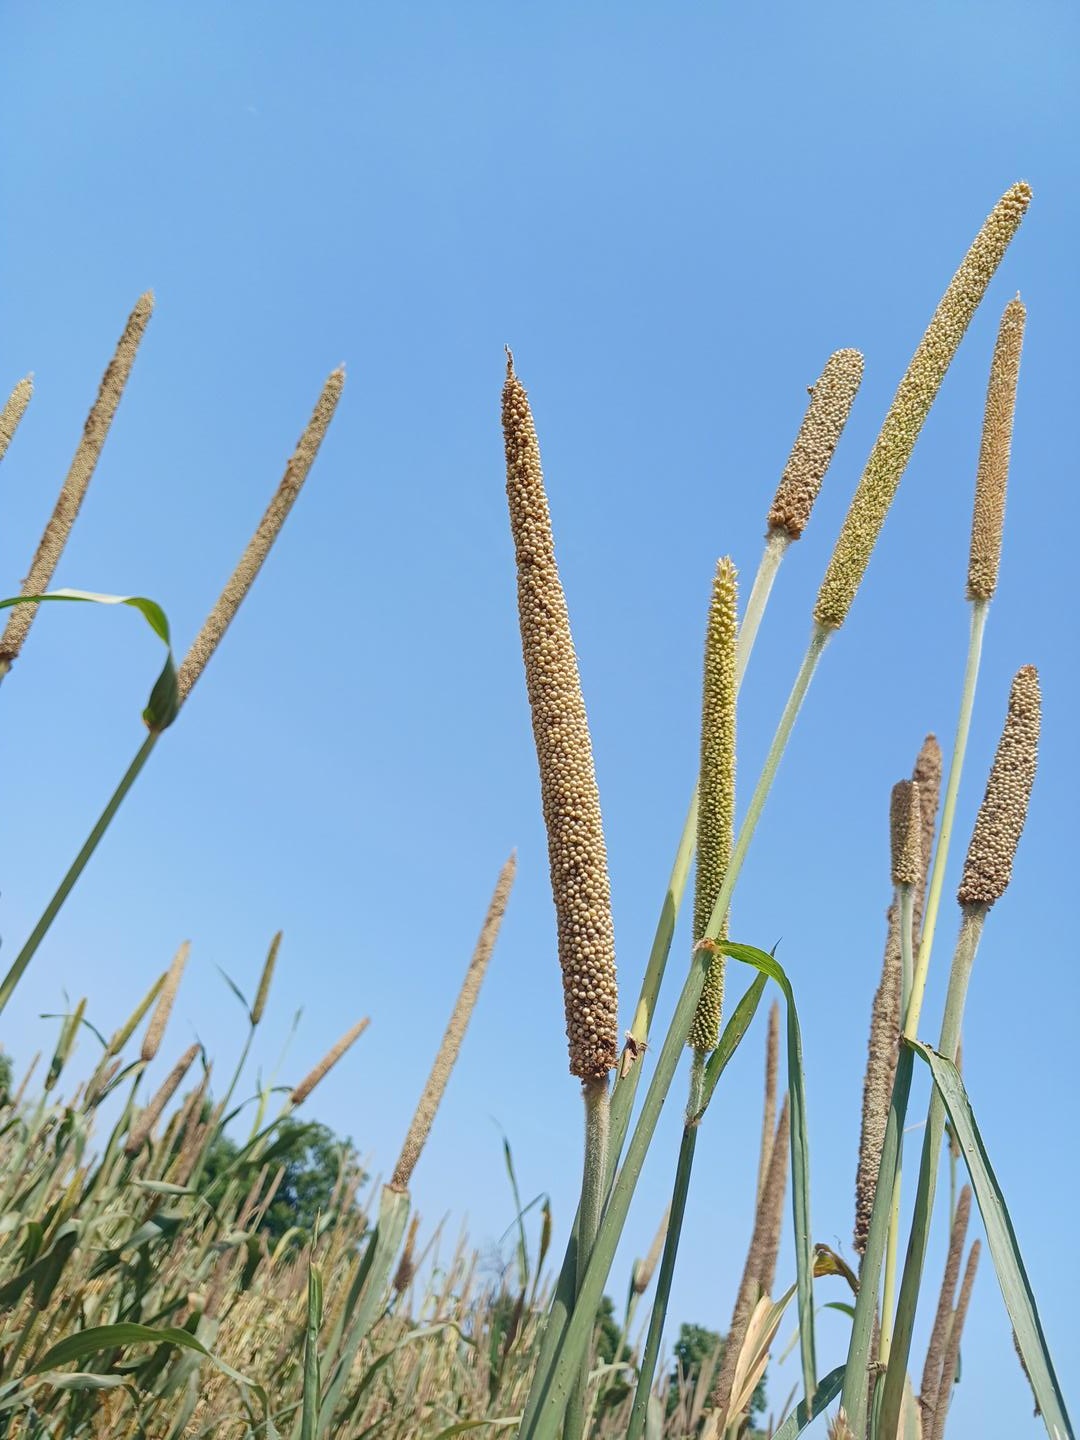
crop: pearl millet
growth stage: maturity
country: Senegal
